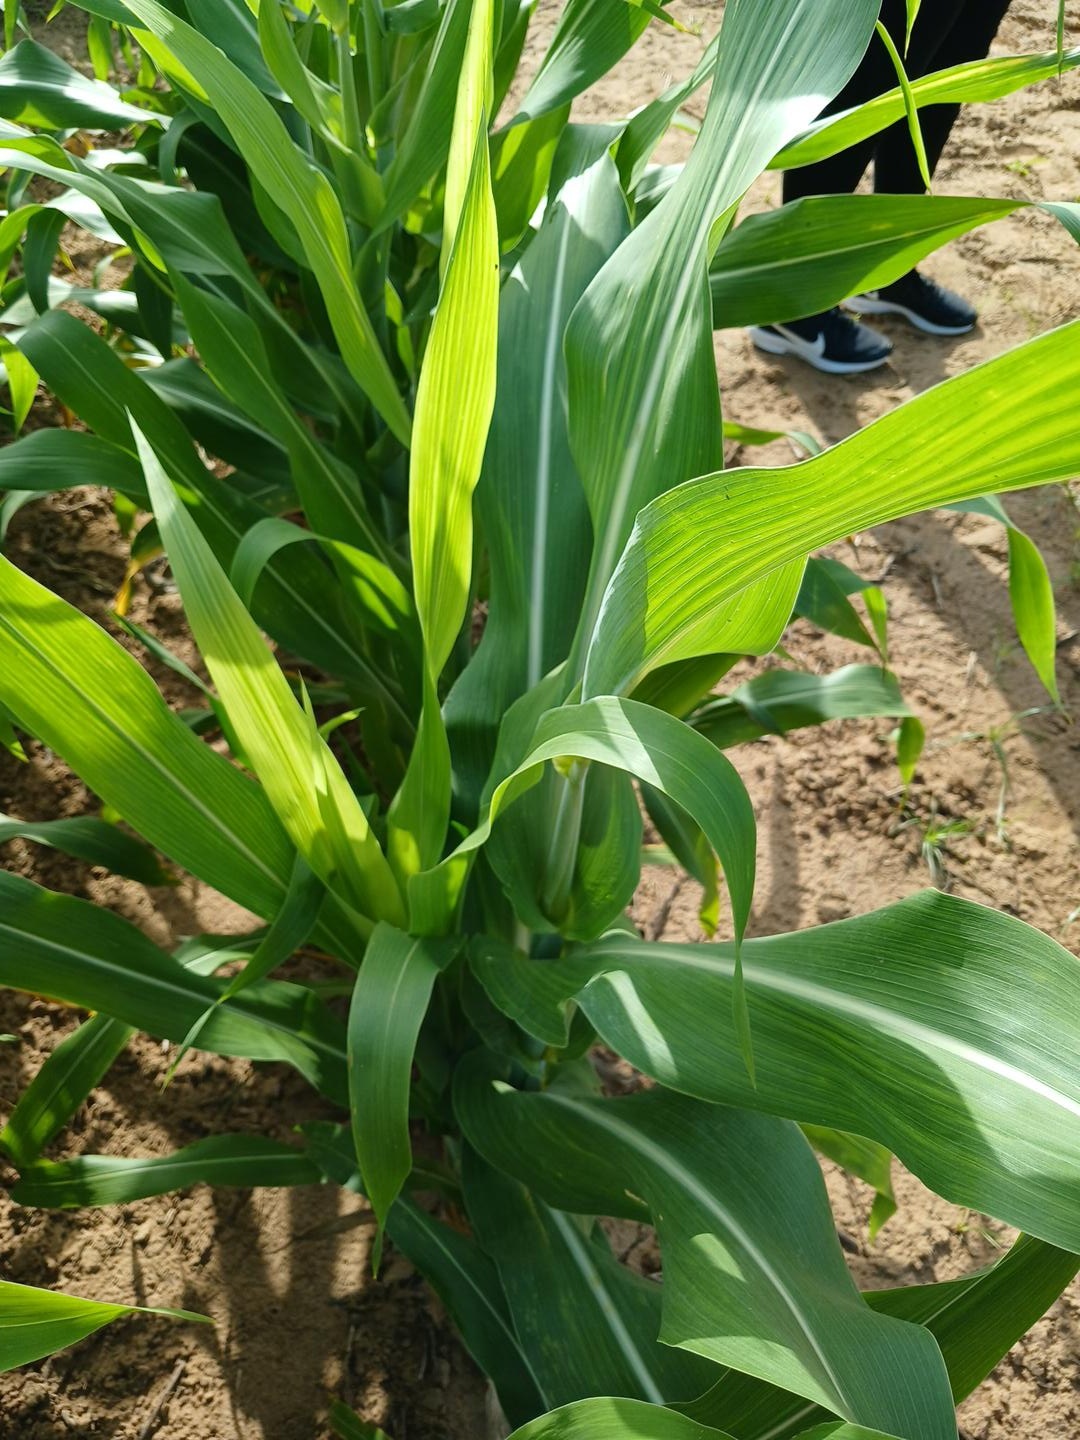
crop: sorghum
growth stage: vegetative
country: Senegal
